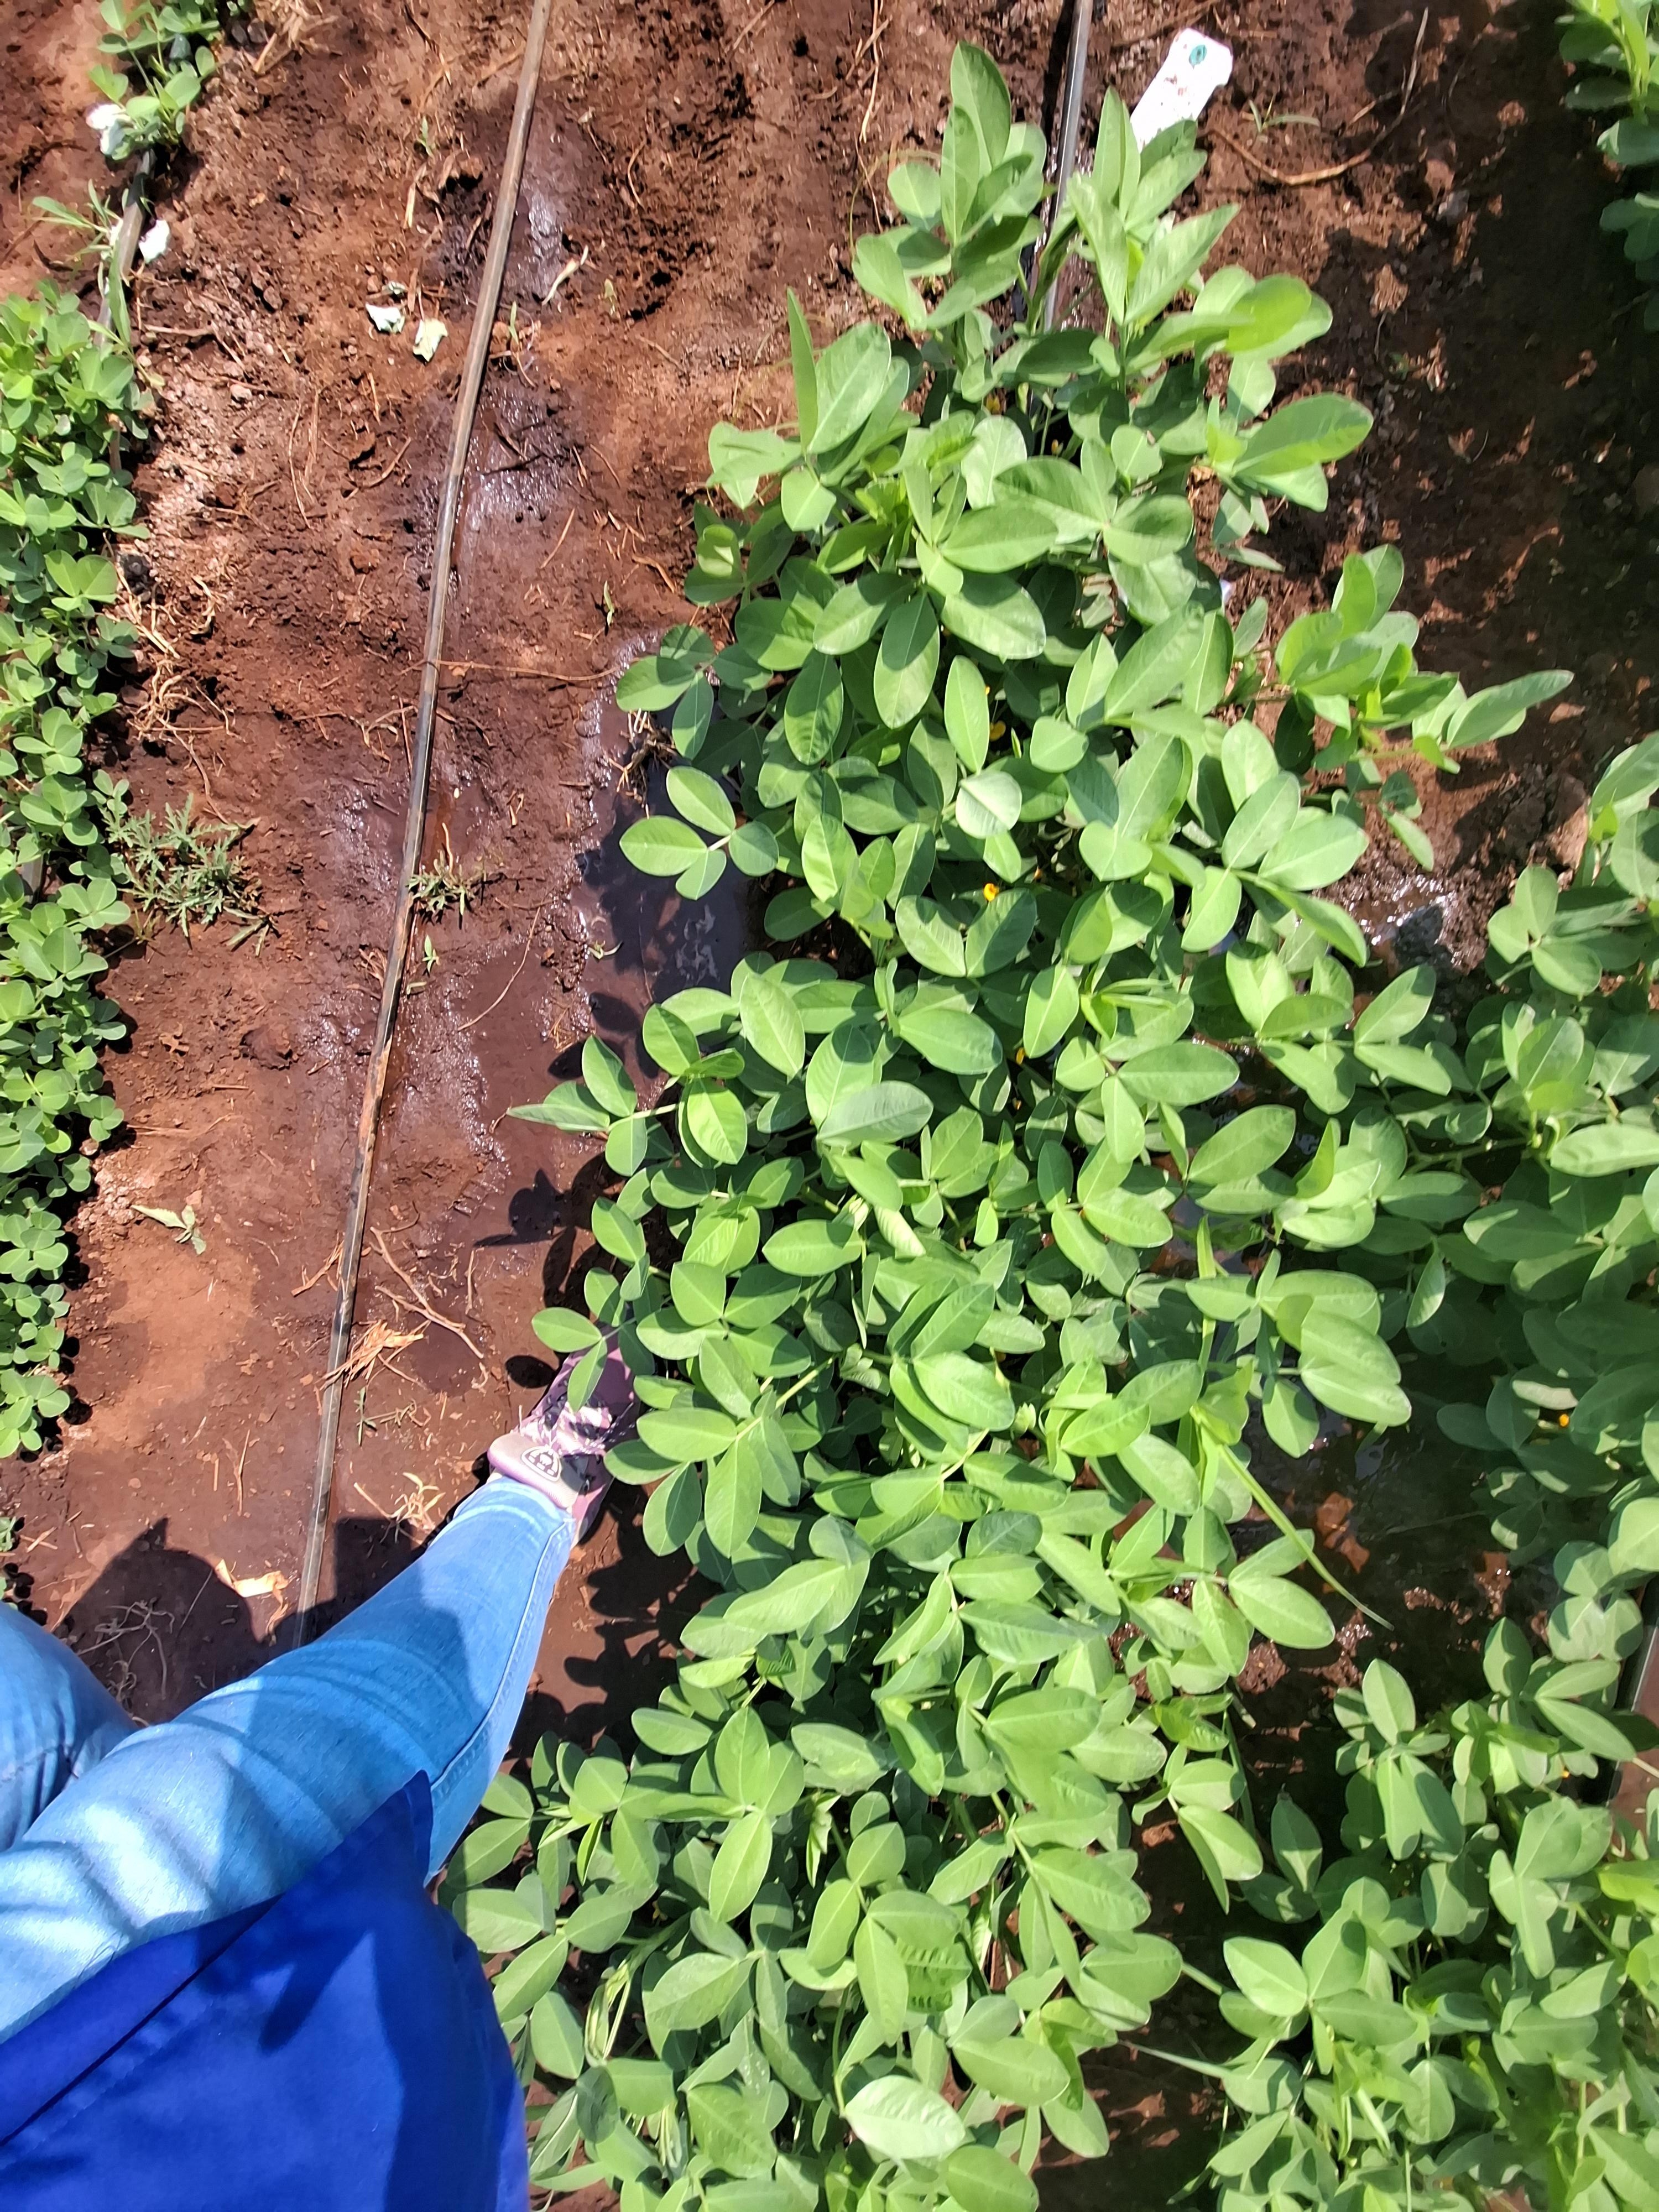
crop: groundnut
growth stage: flowering
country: Kenya
